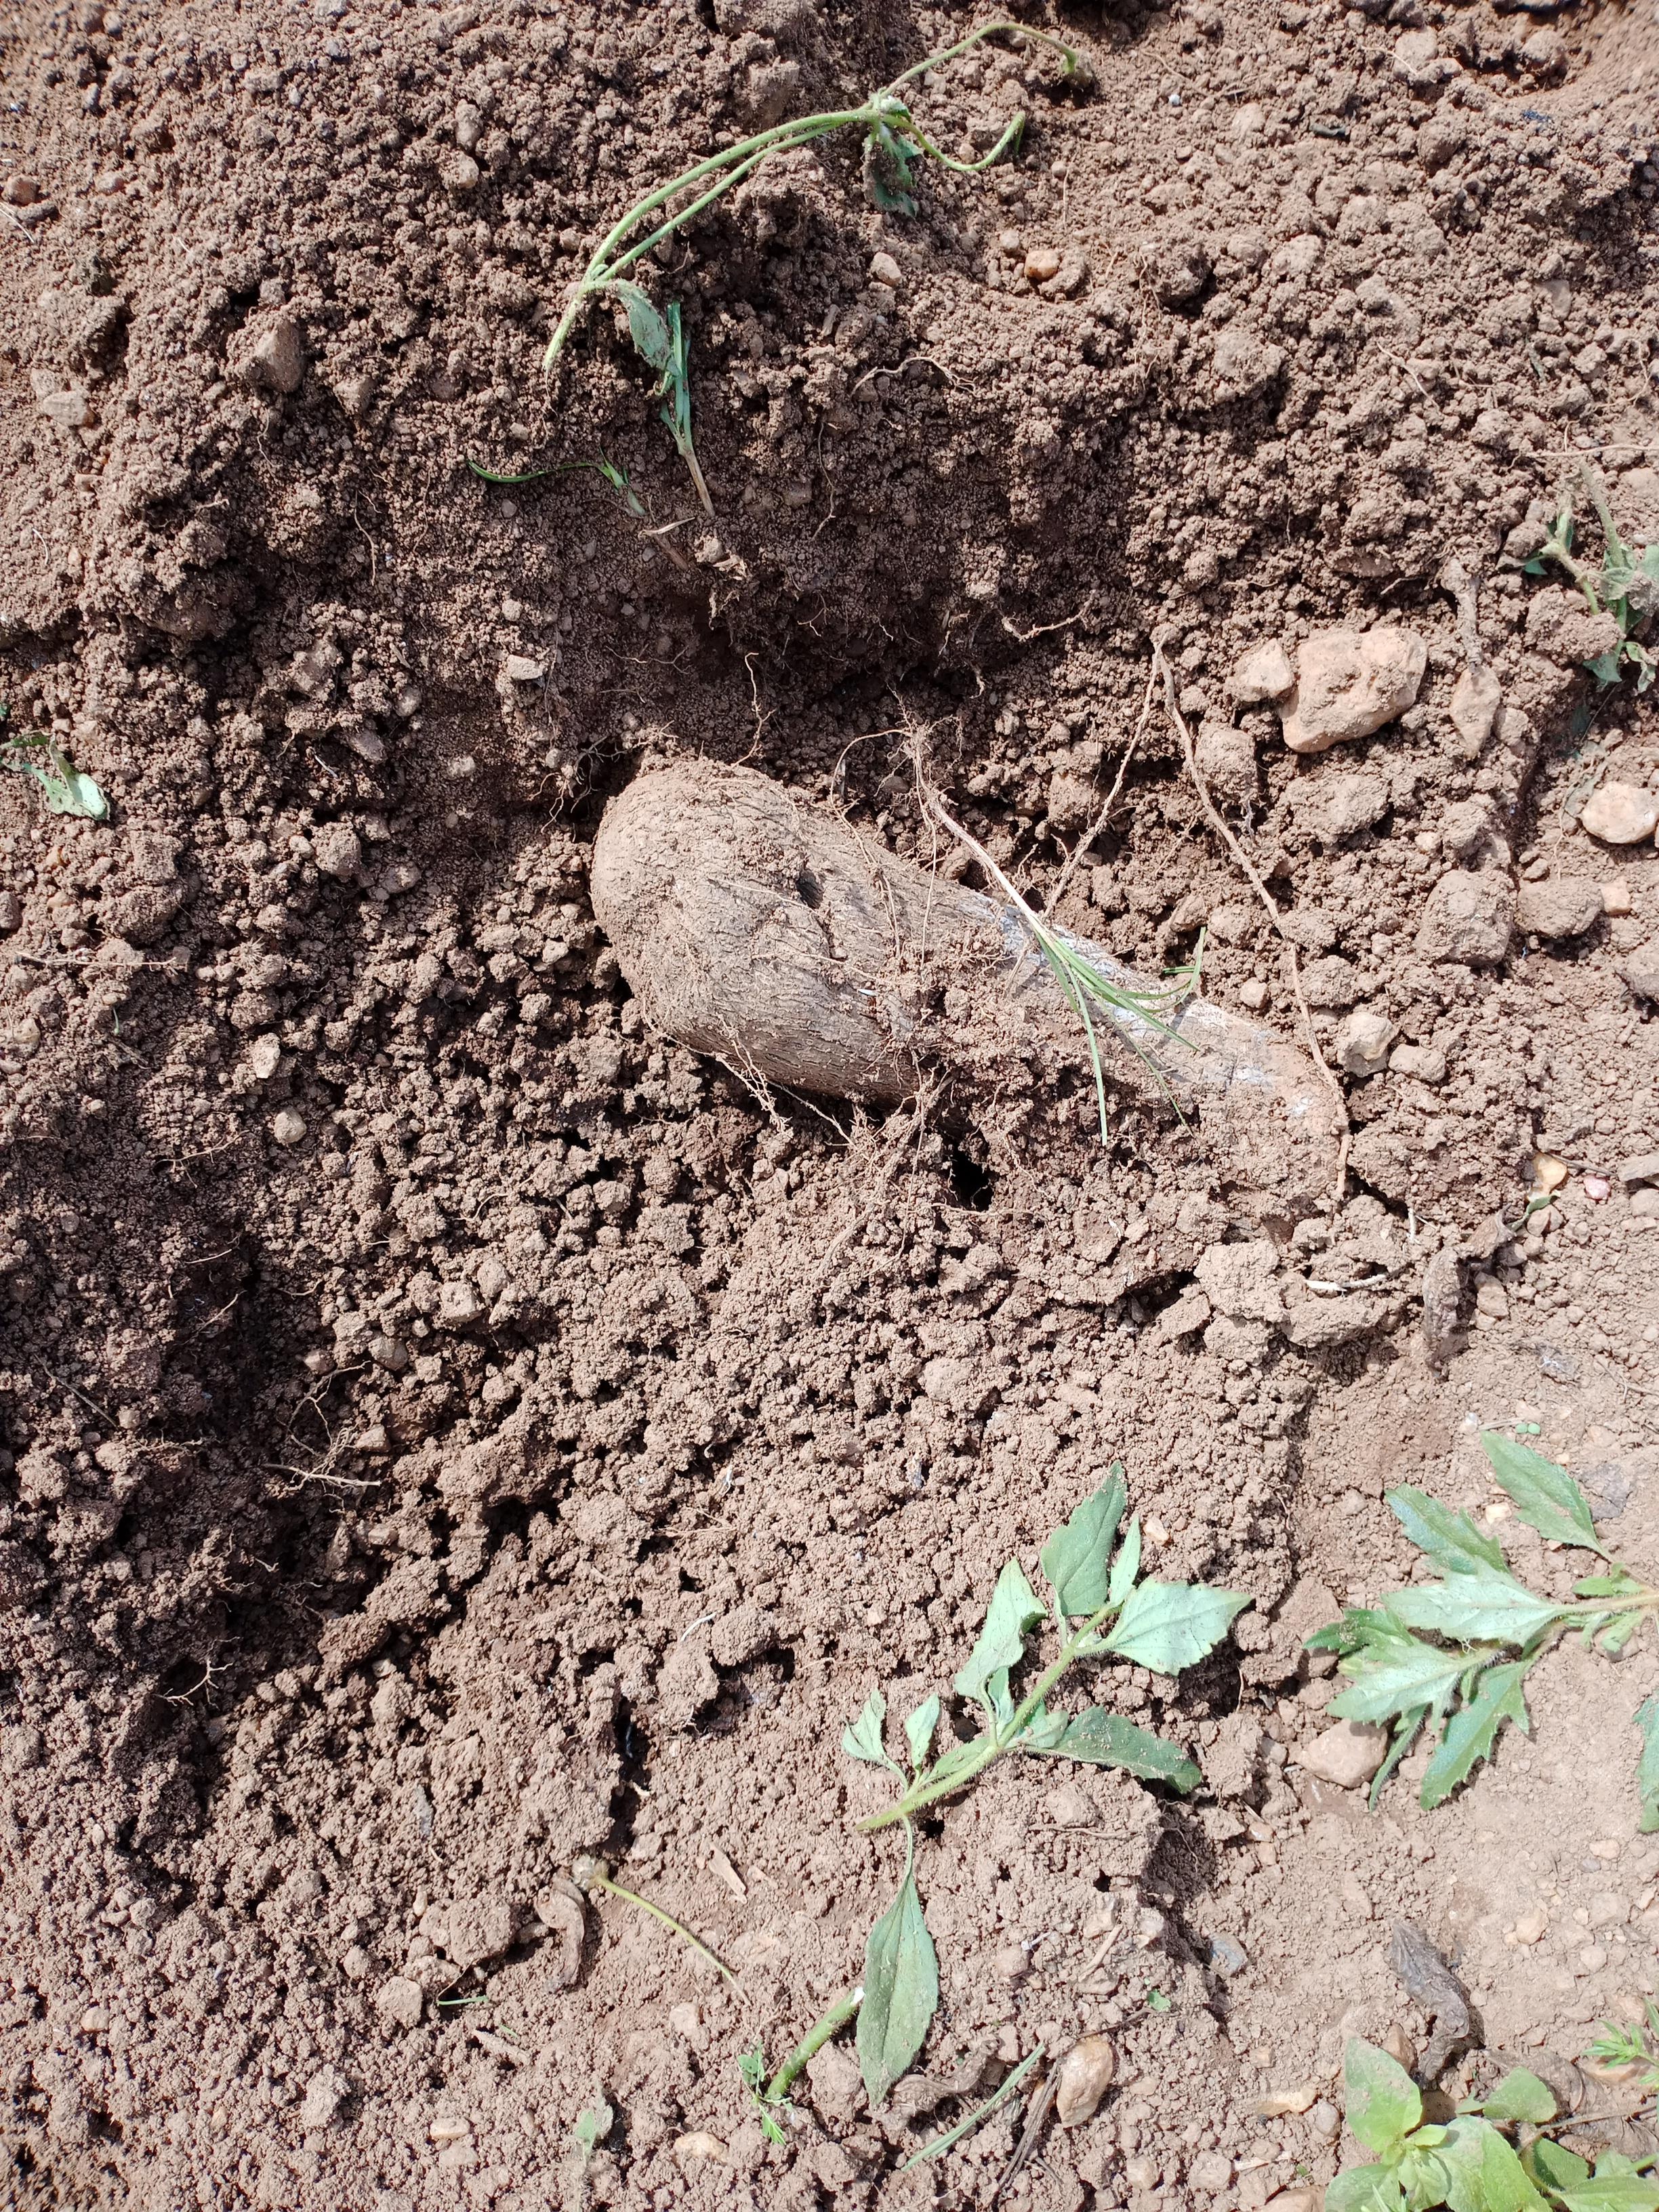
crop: yam
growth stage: harvest
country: Nigeria
